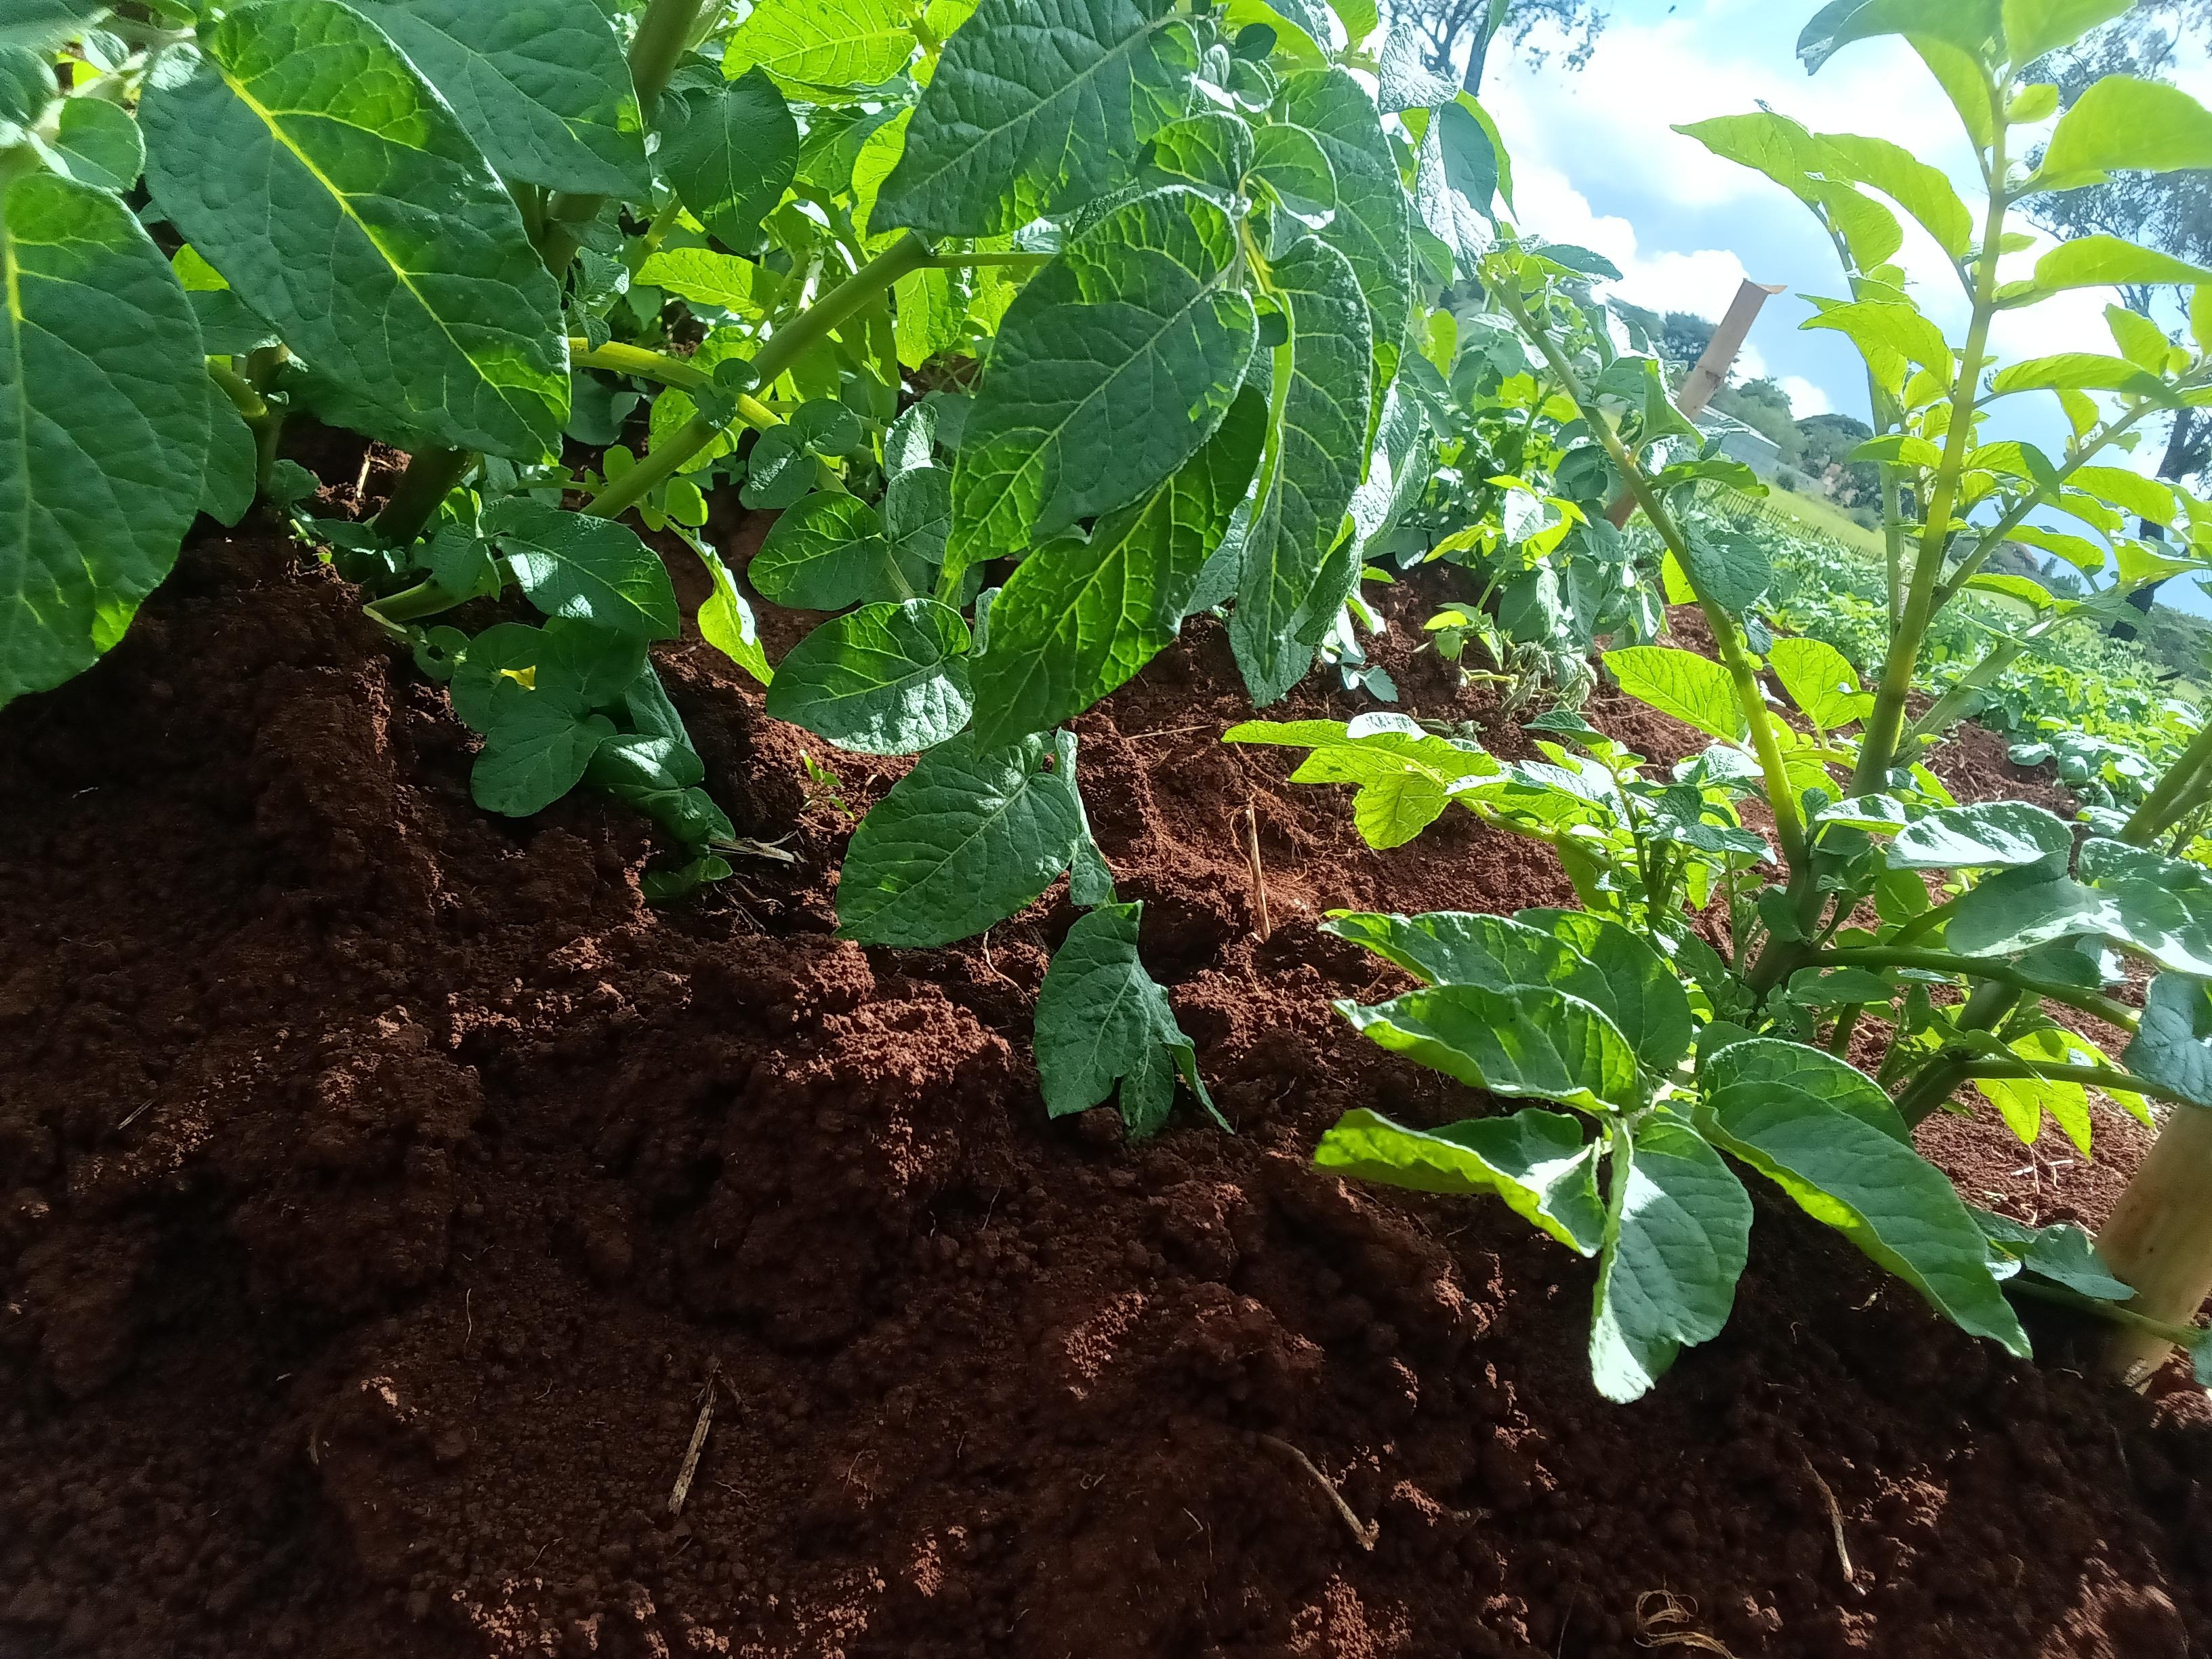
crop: potato
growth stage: emergence
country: Kenya
